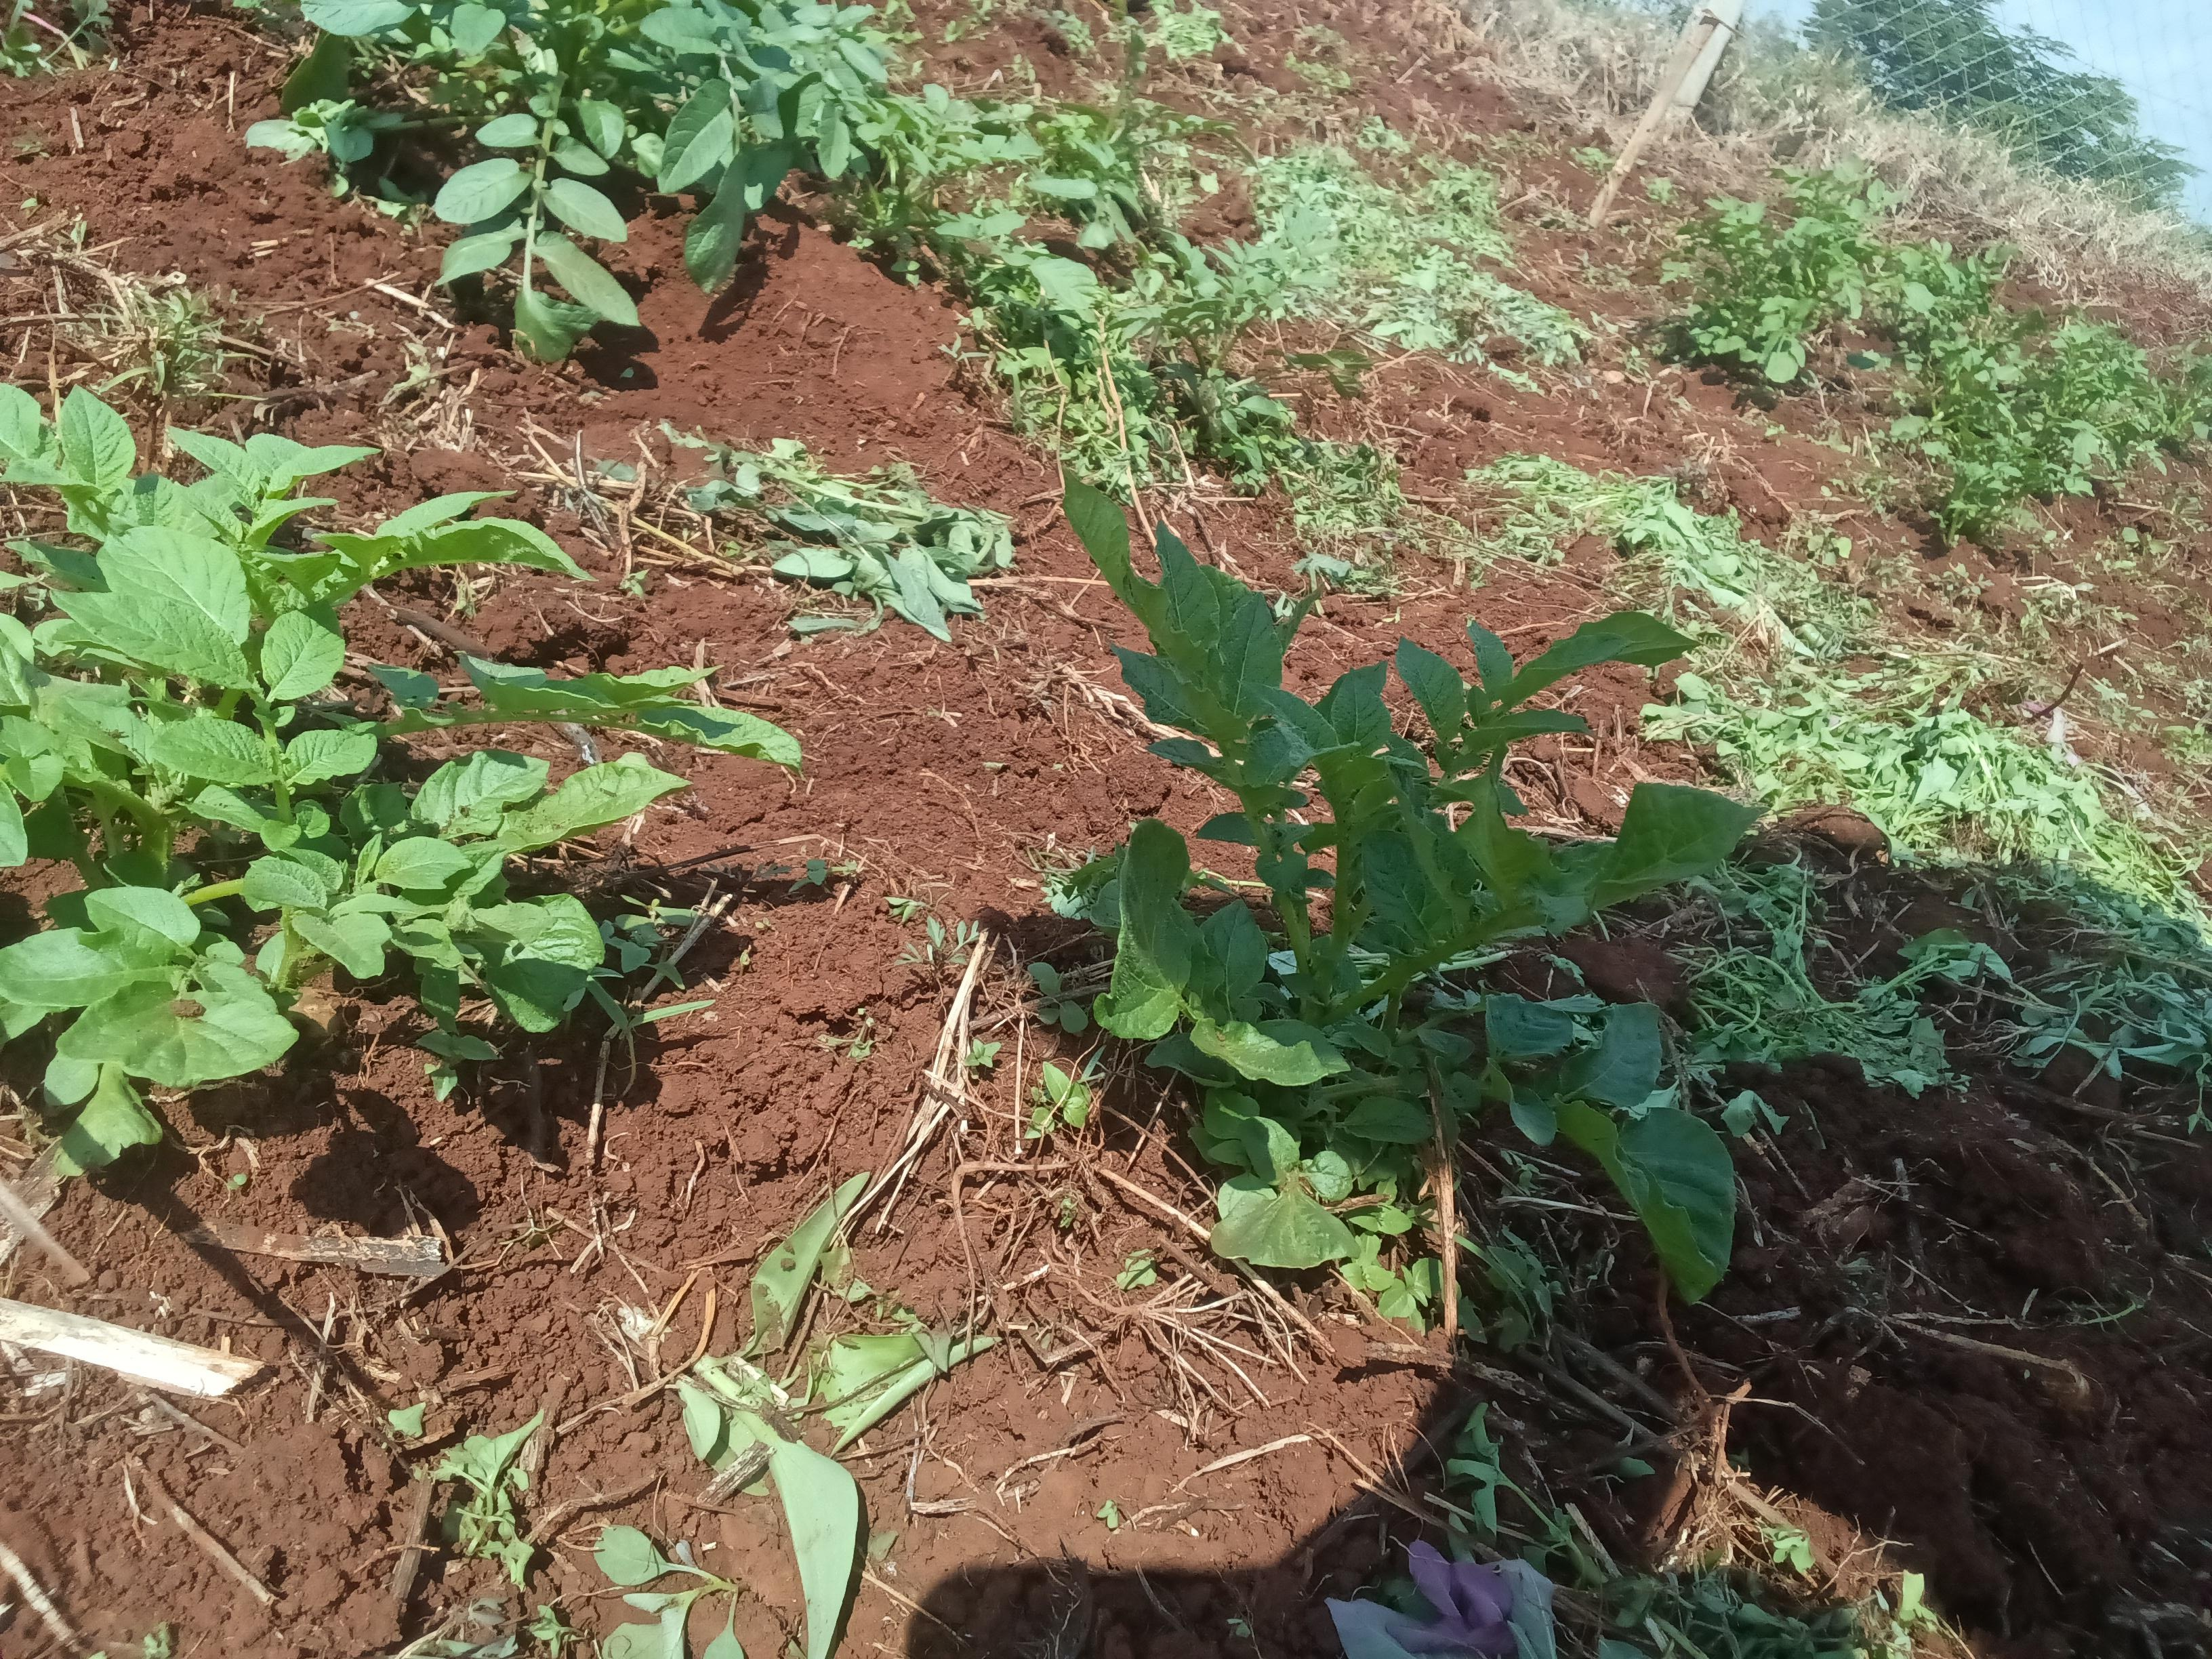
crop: potato
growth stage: emergence
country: Kenya
